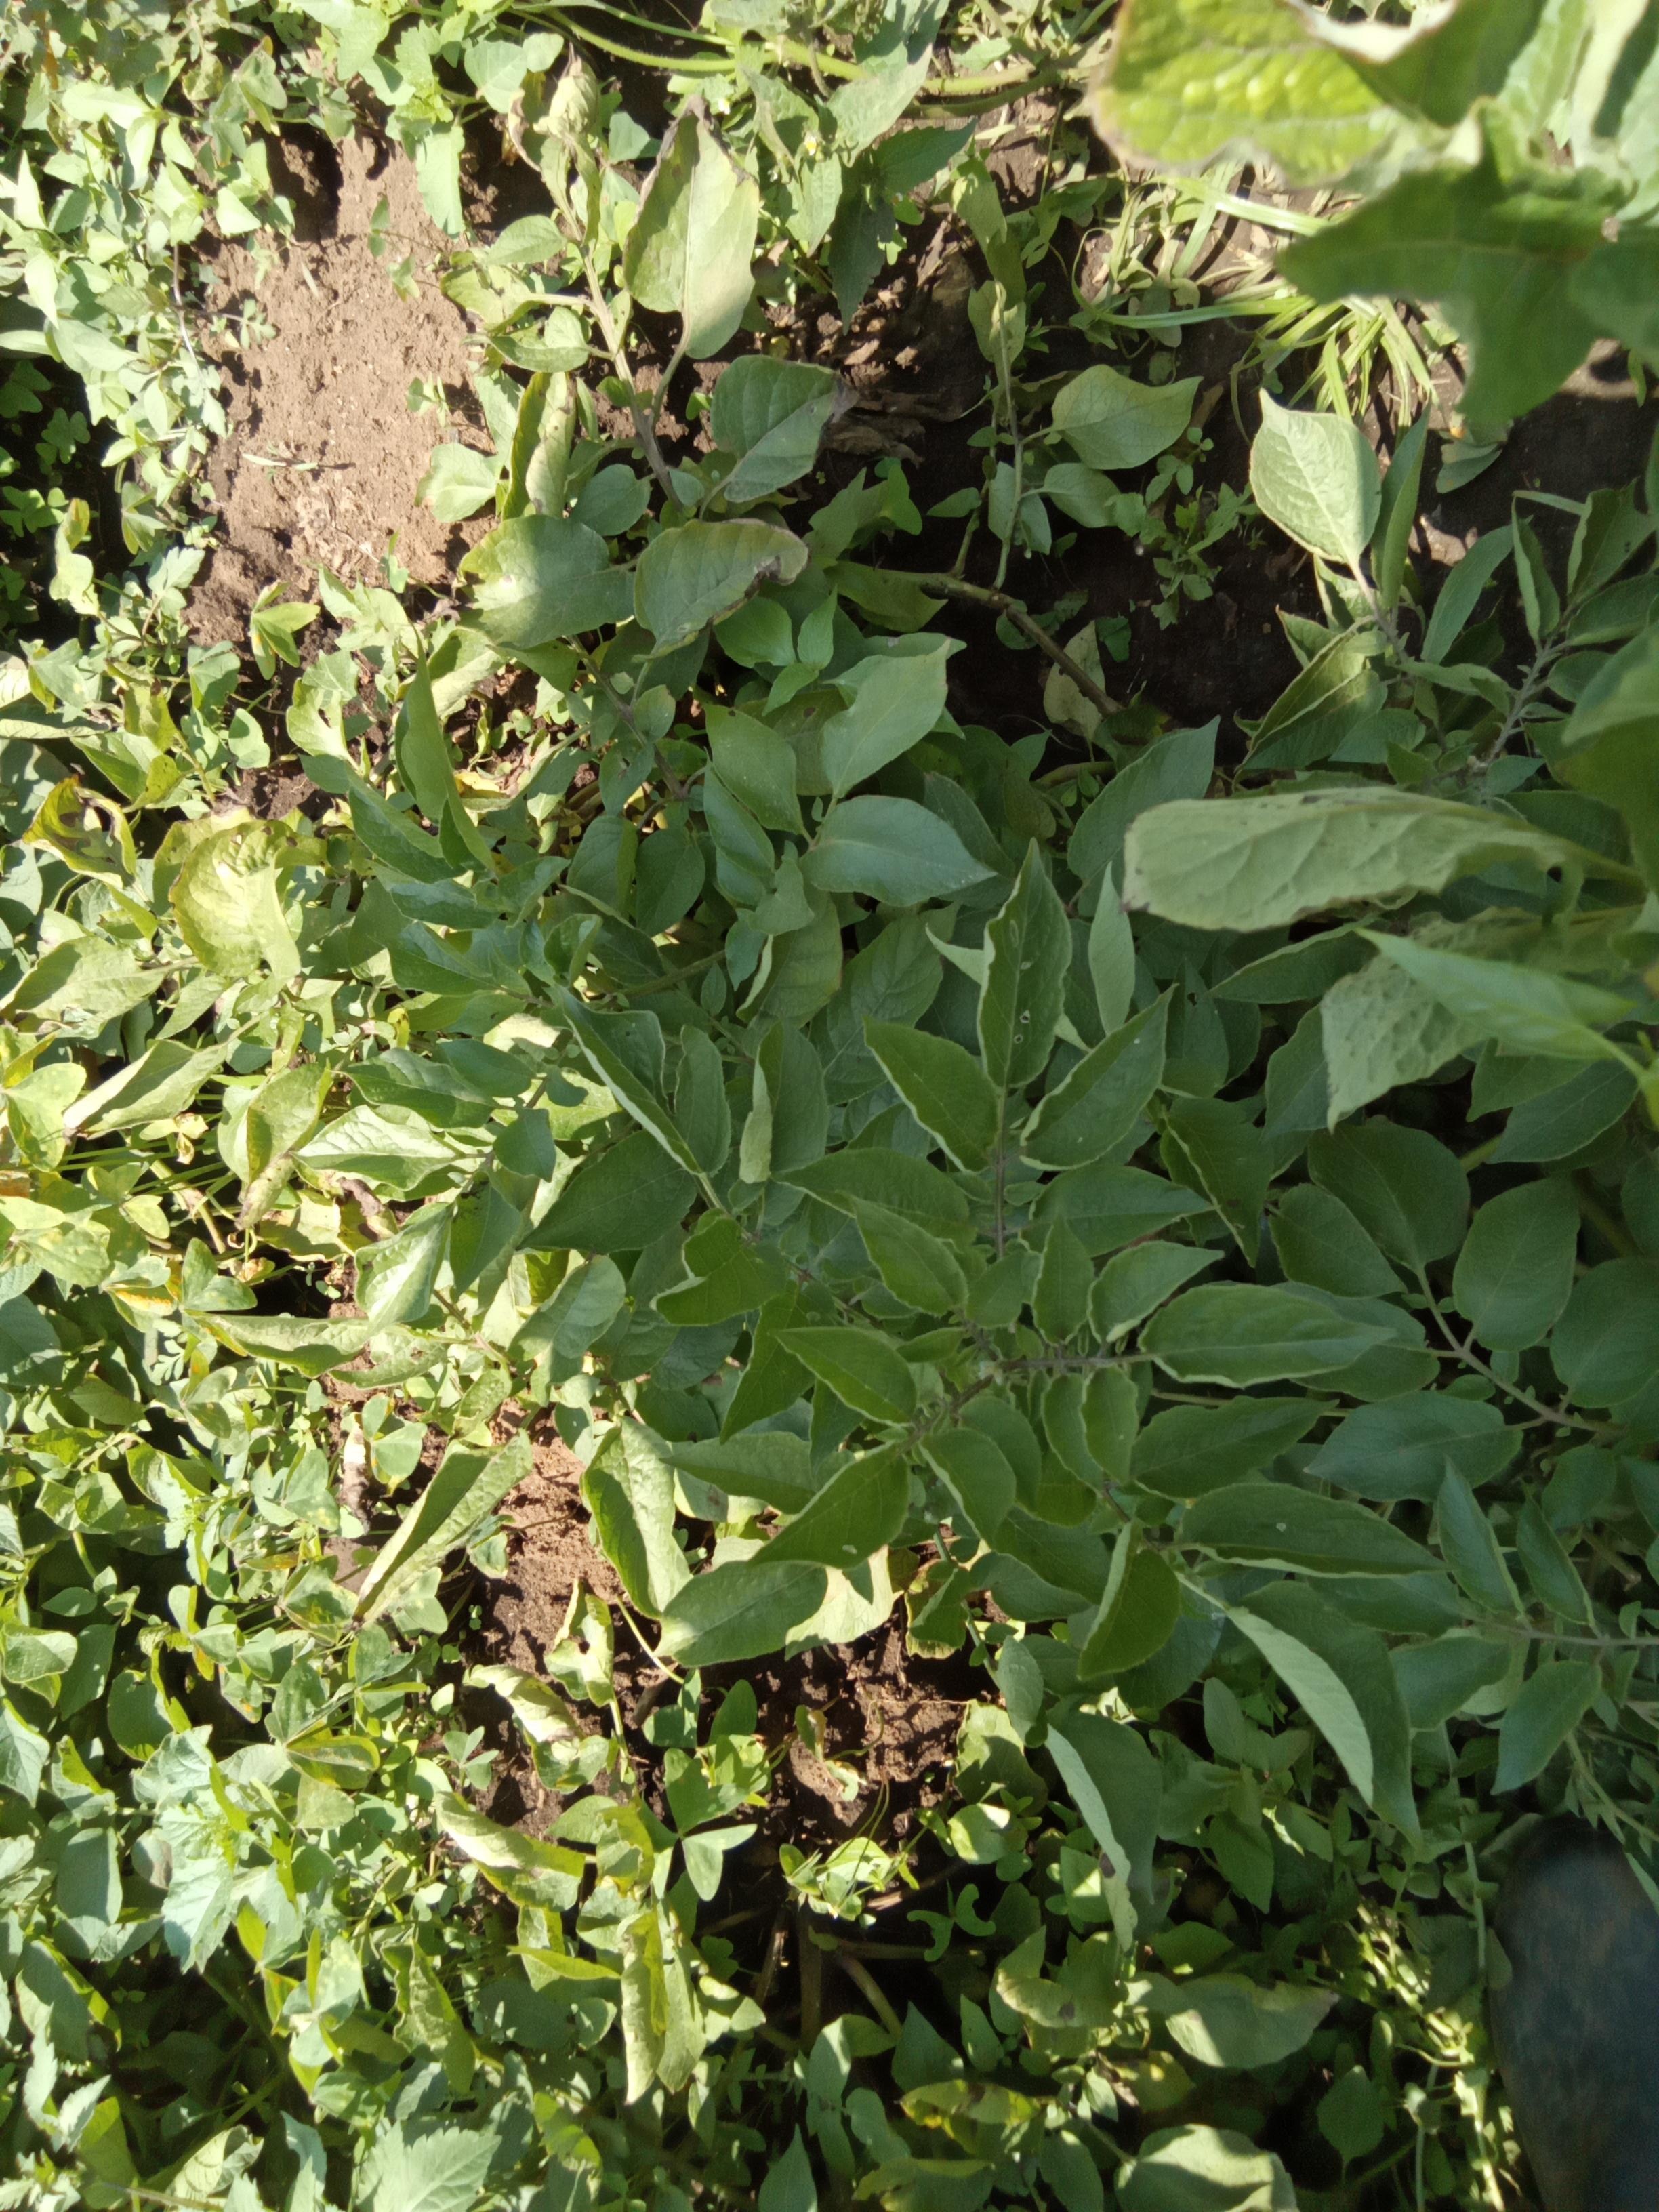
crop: potato
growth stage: vegetative
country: Kenya
